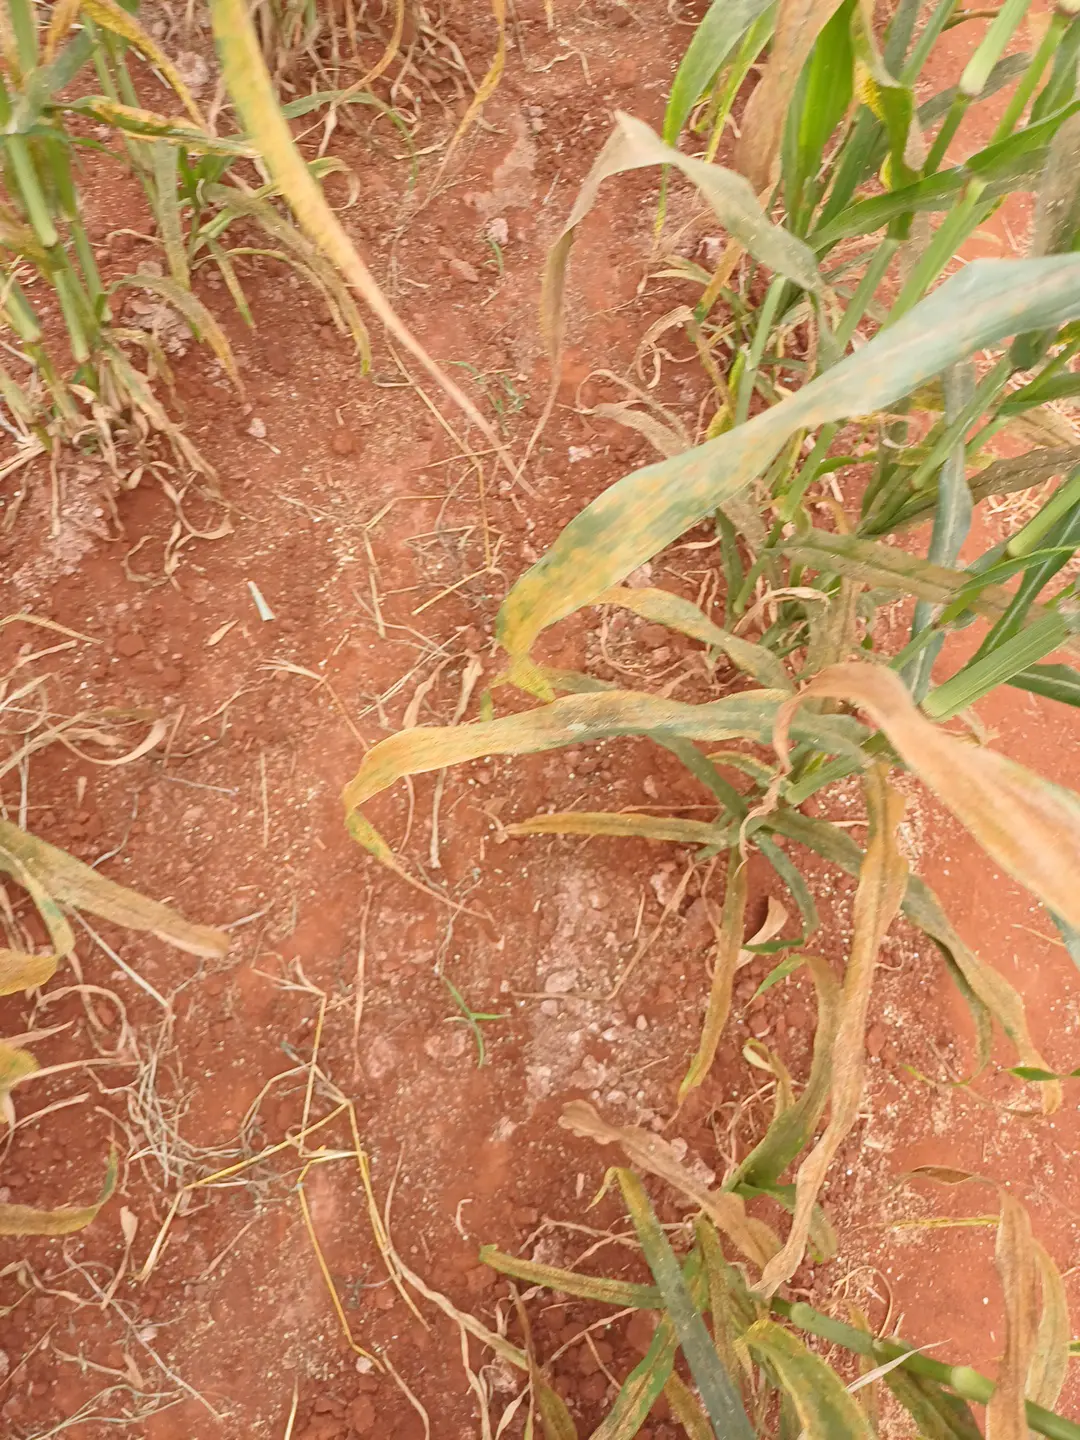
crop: pearl millet
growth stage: filling grain
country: Kenya
